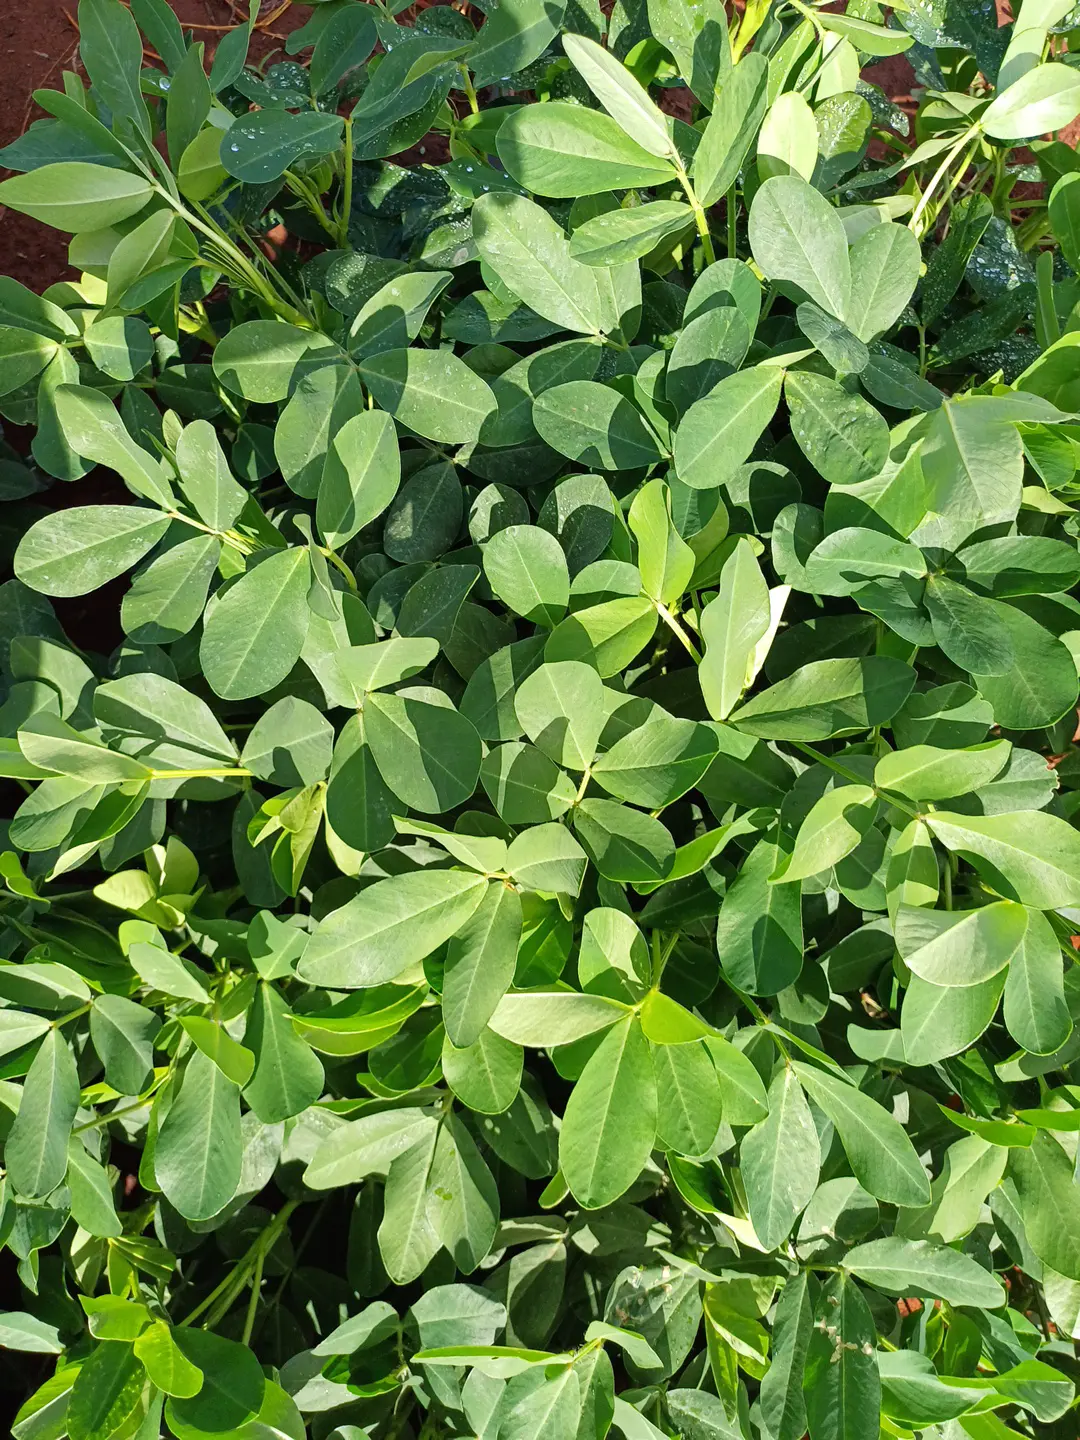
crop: groundnut
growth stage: flowering
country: Kenya
